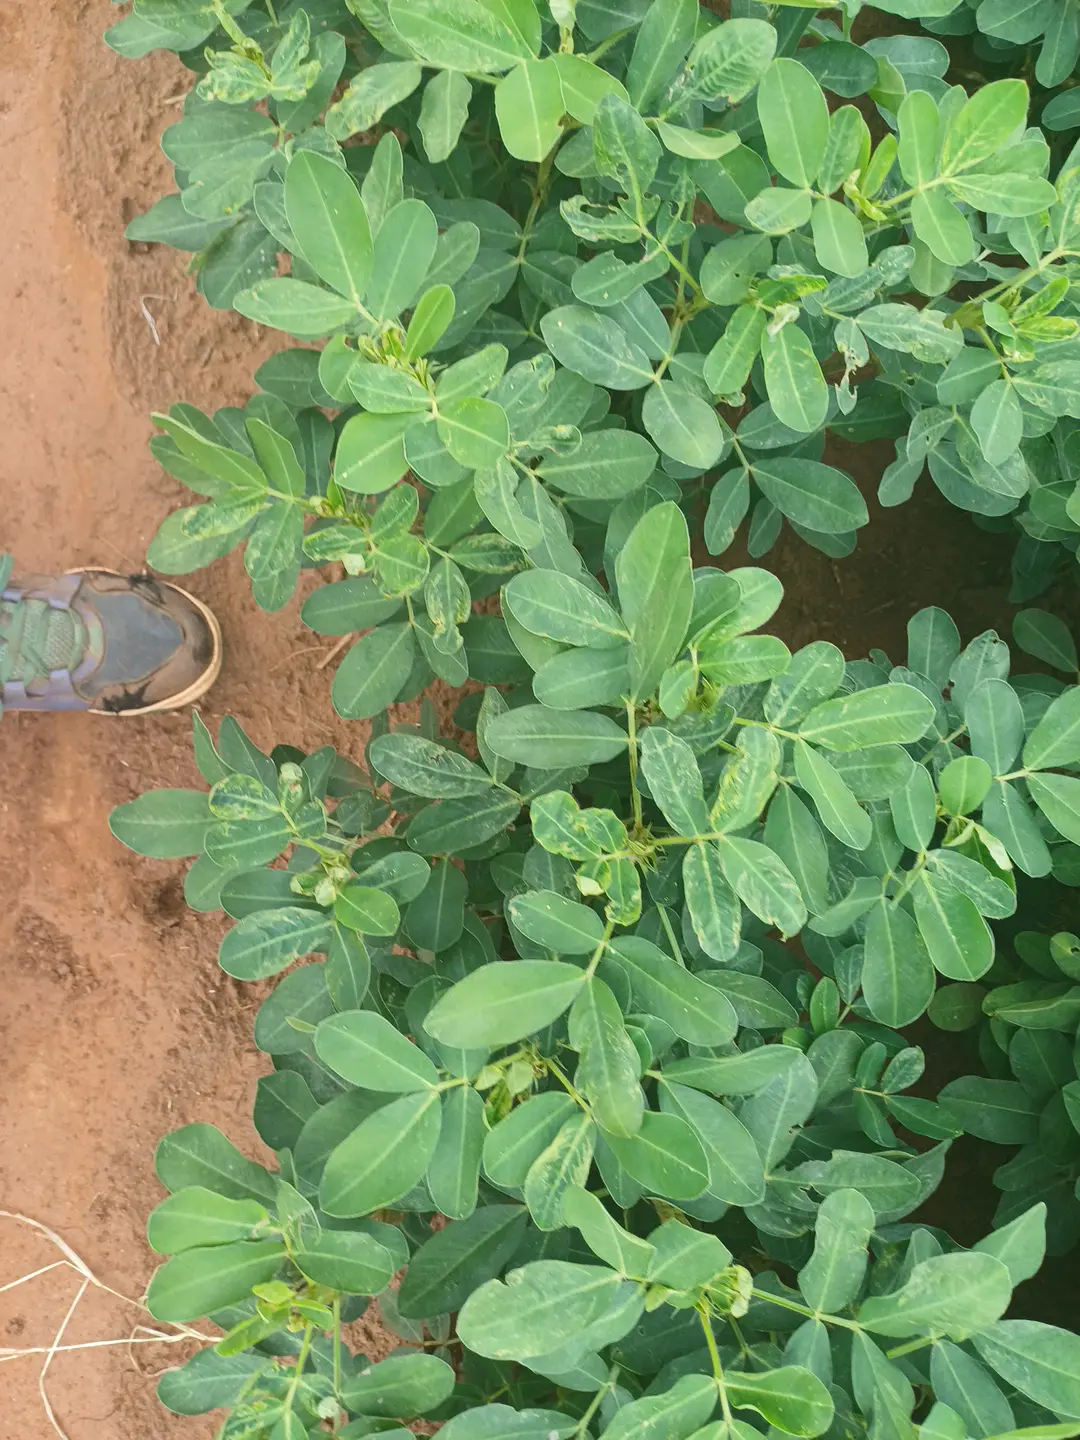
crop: groundnut
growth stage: pegging
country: Kenya
